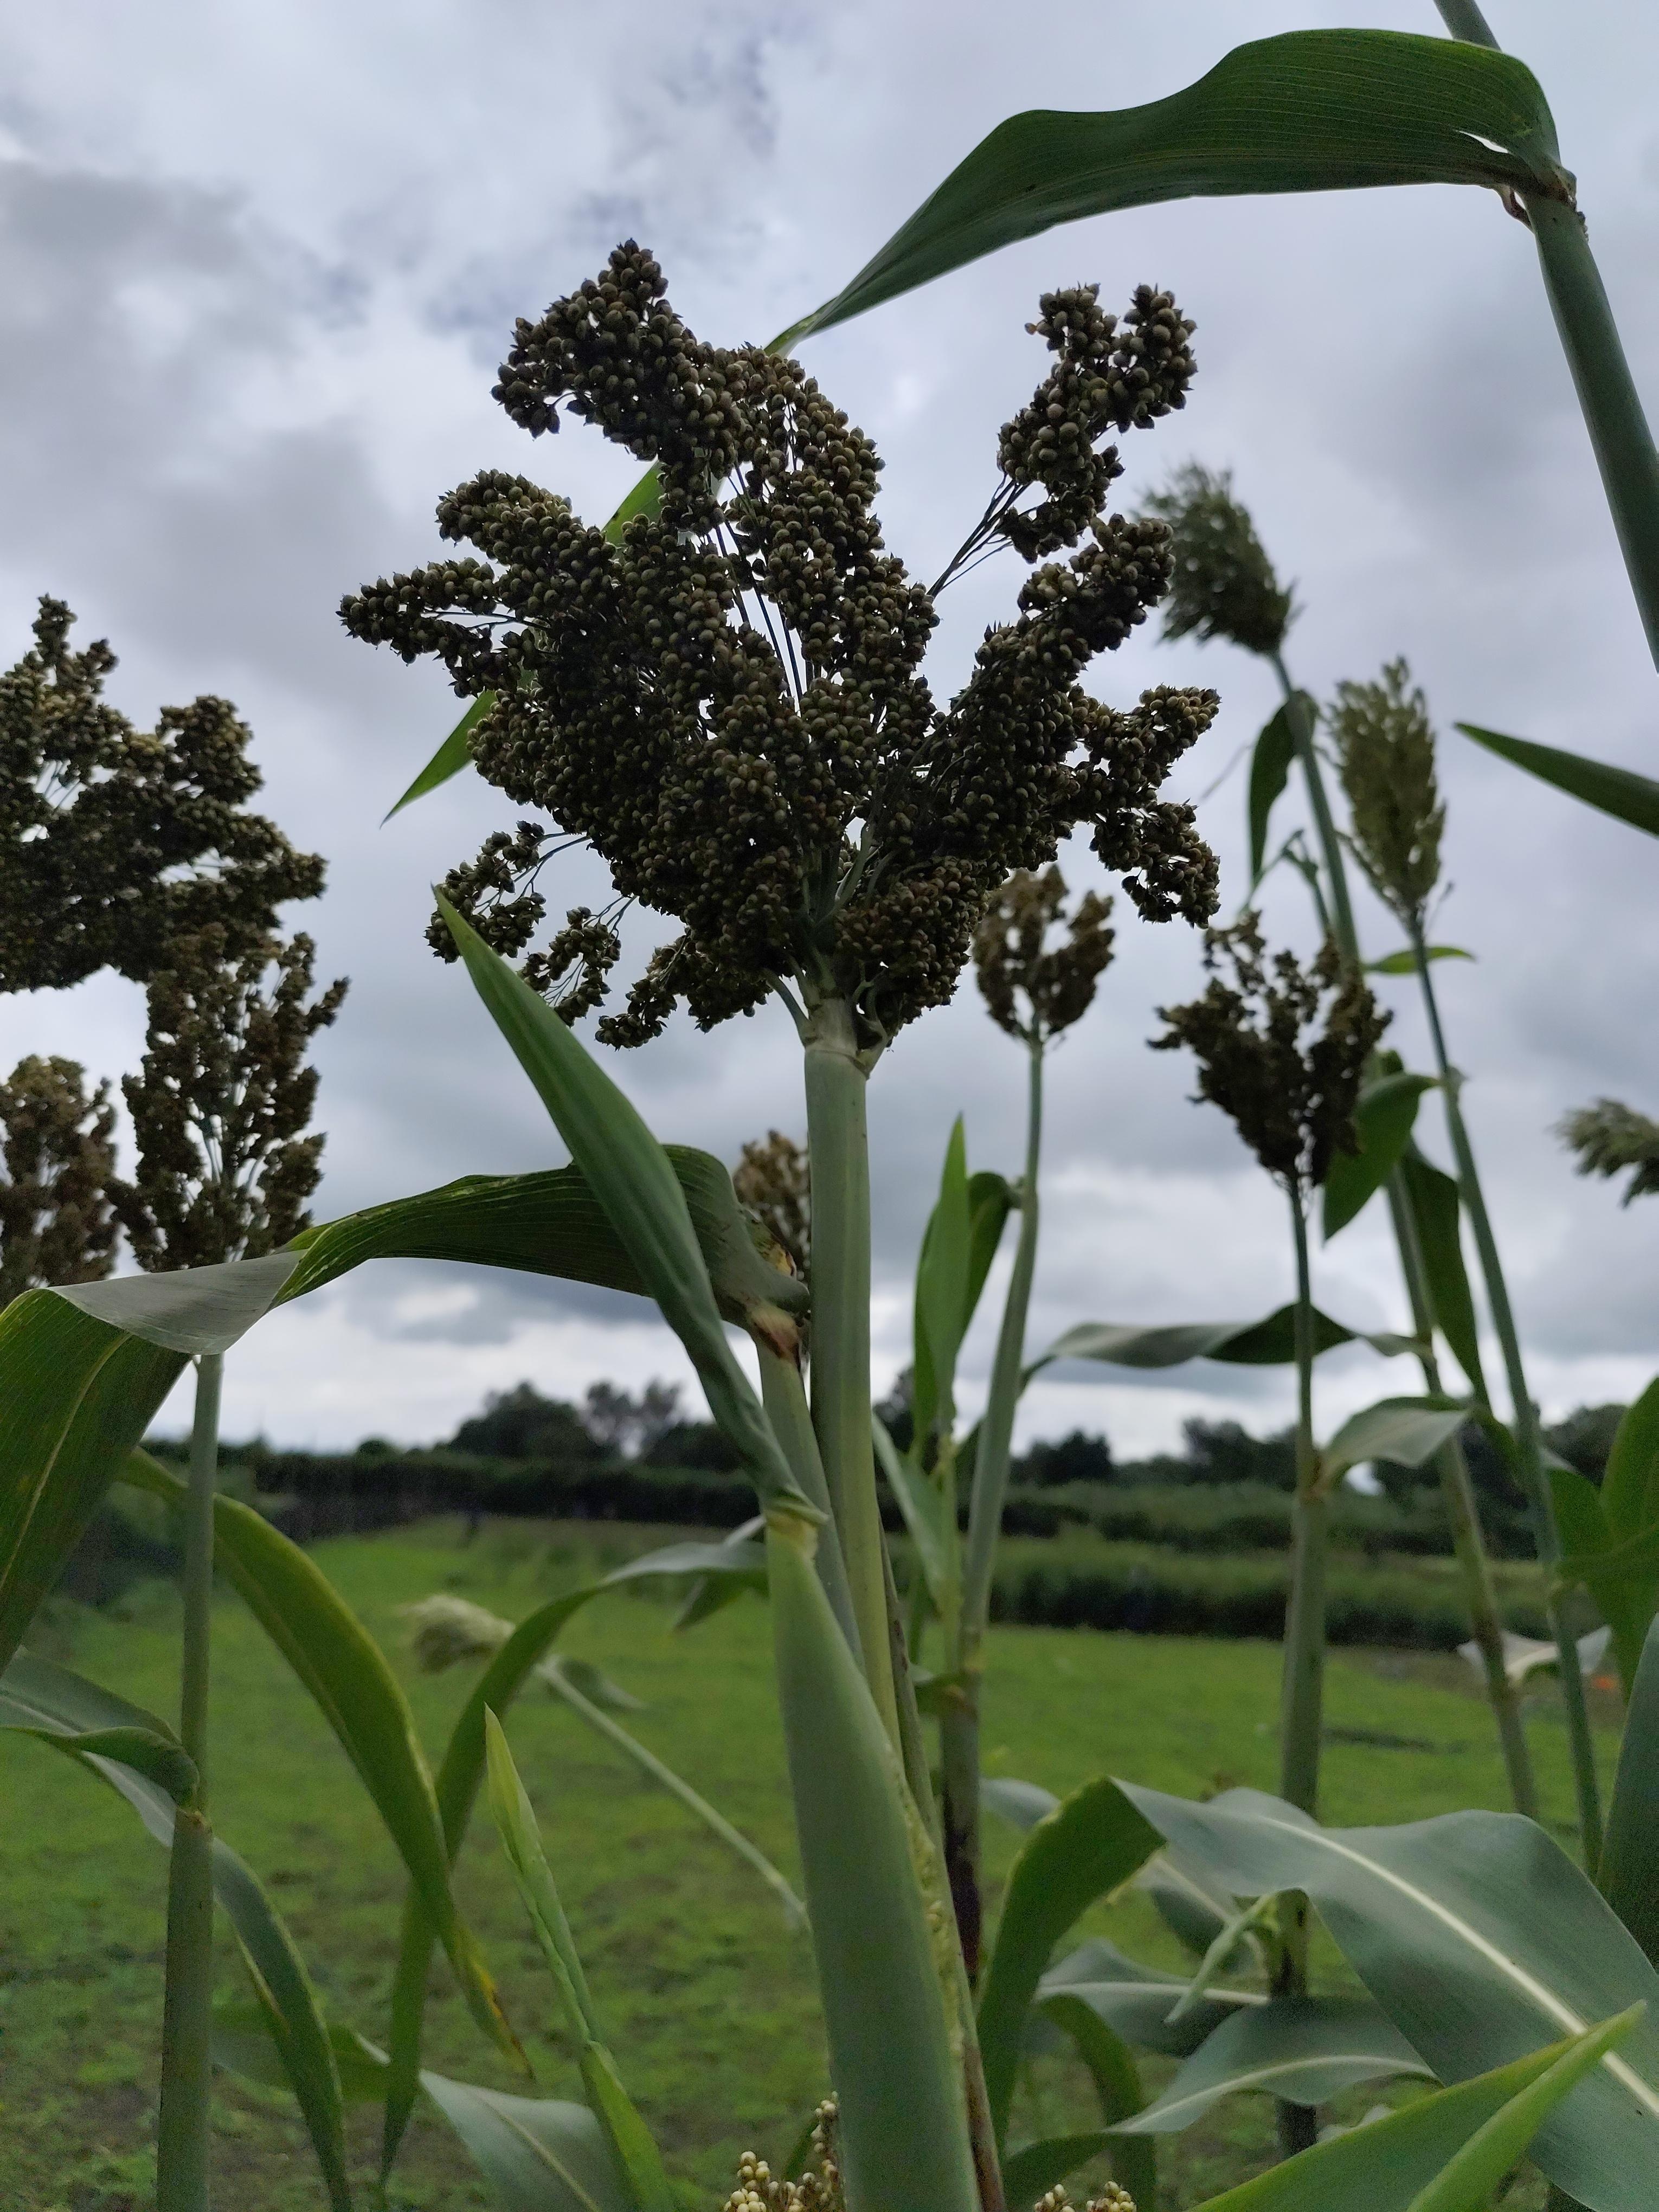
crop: sorghum
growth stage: filling grain
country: Tanzania
